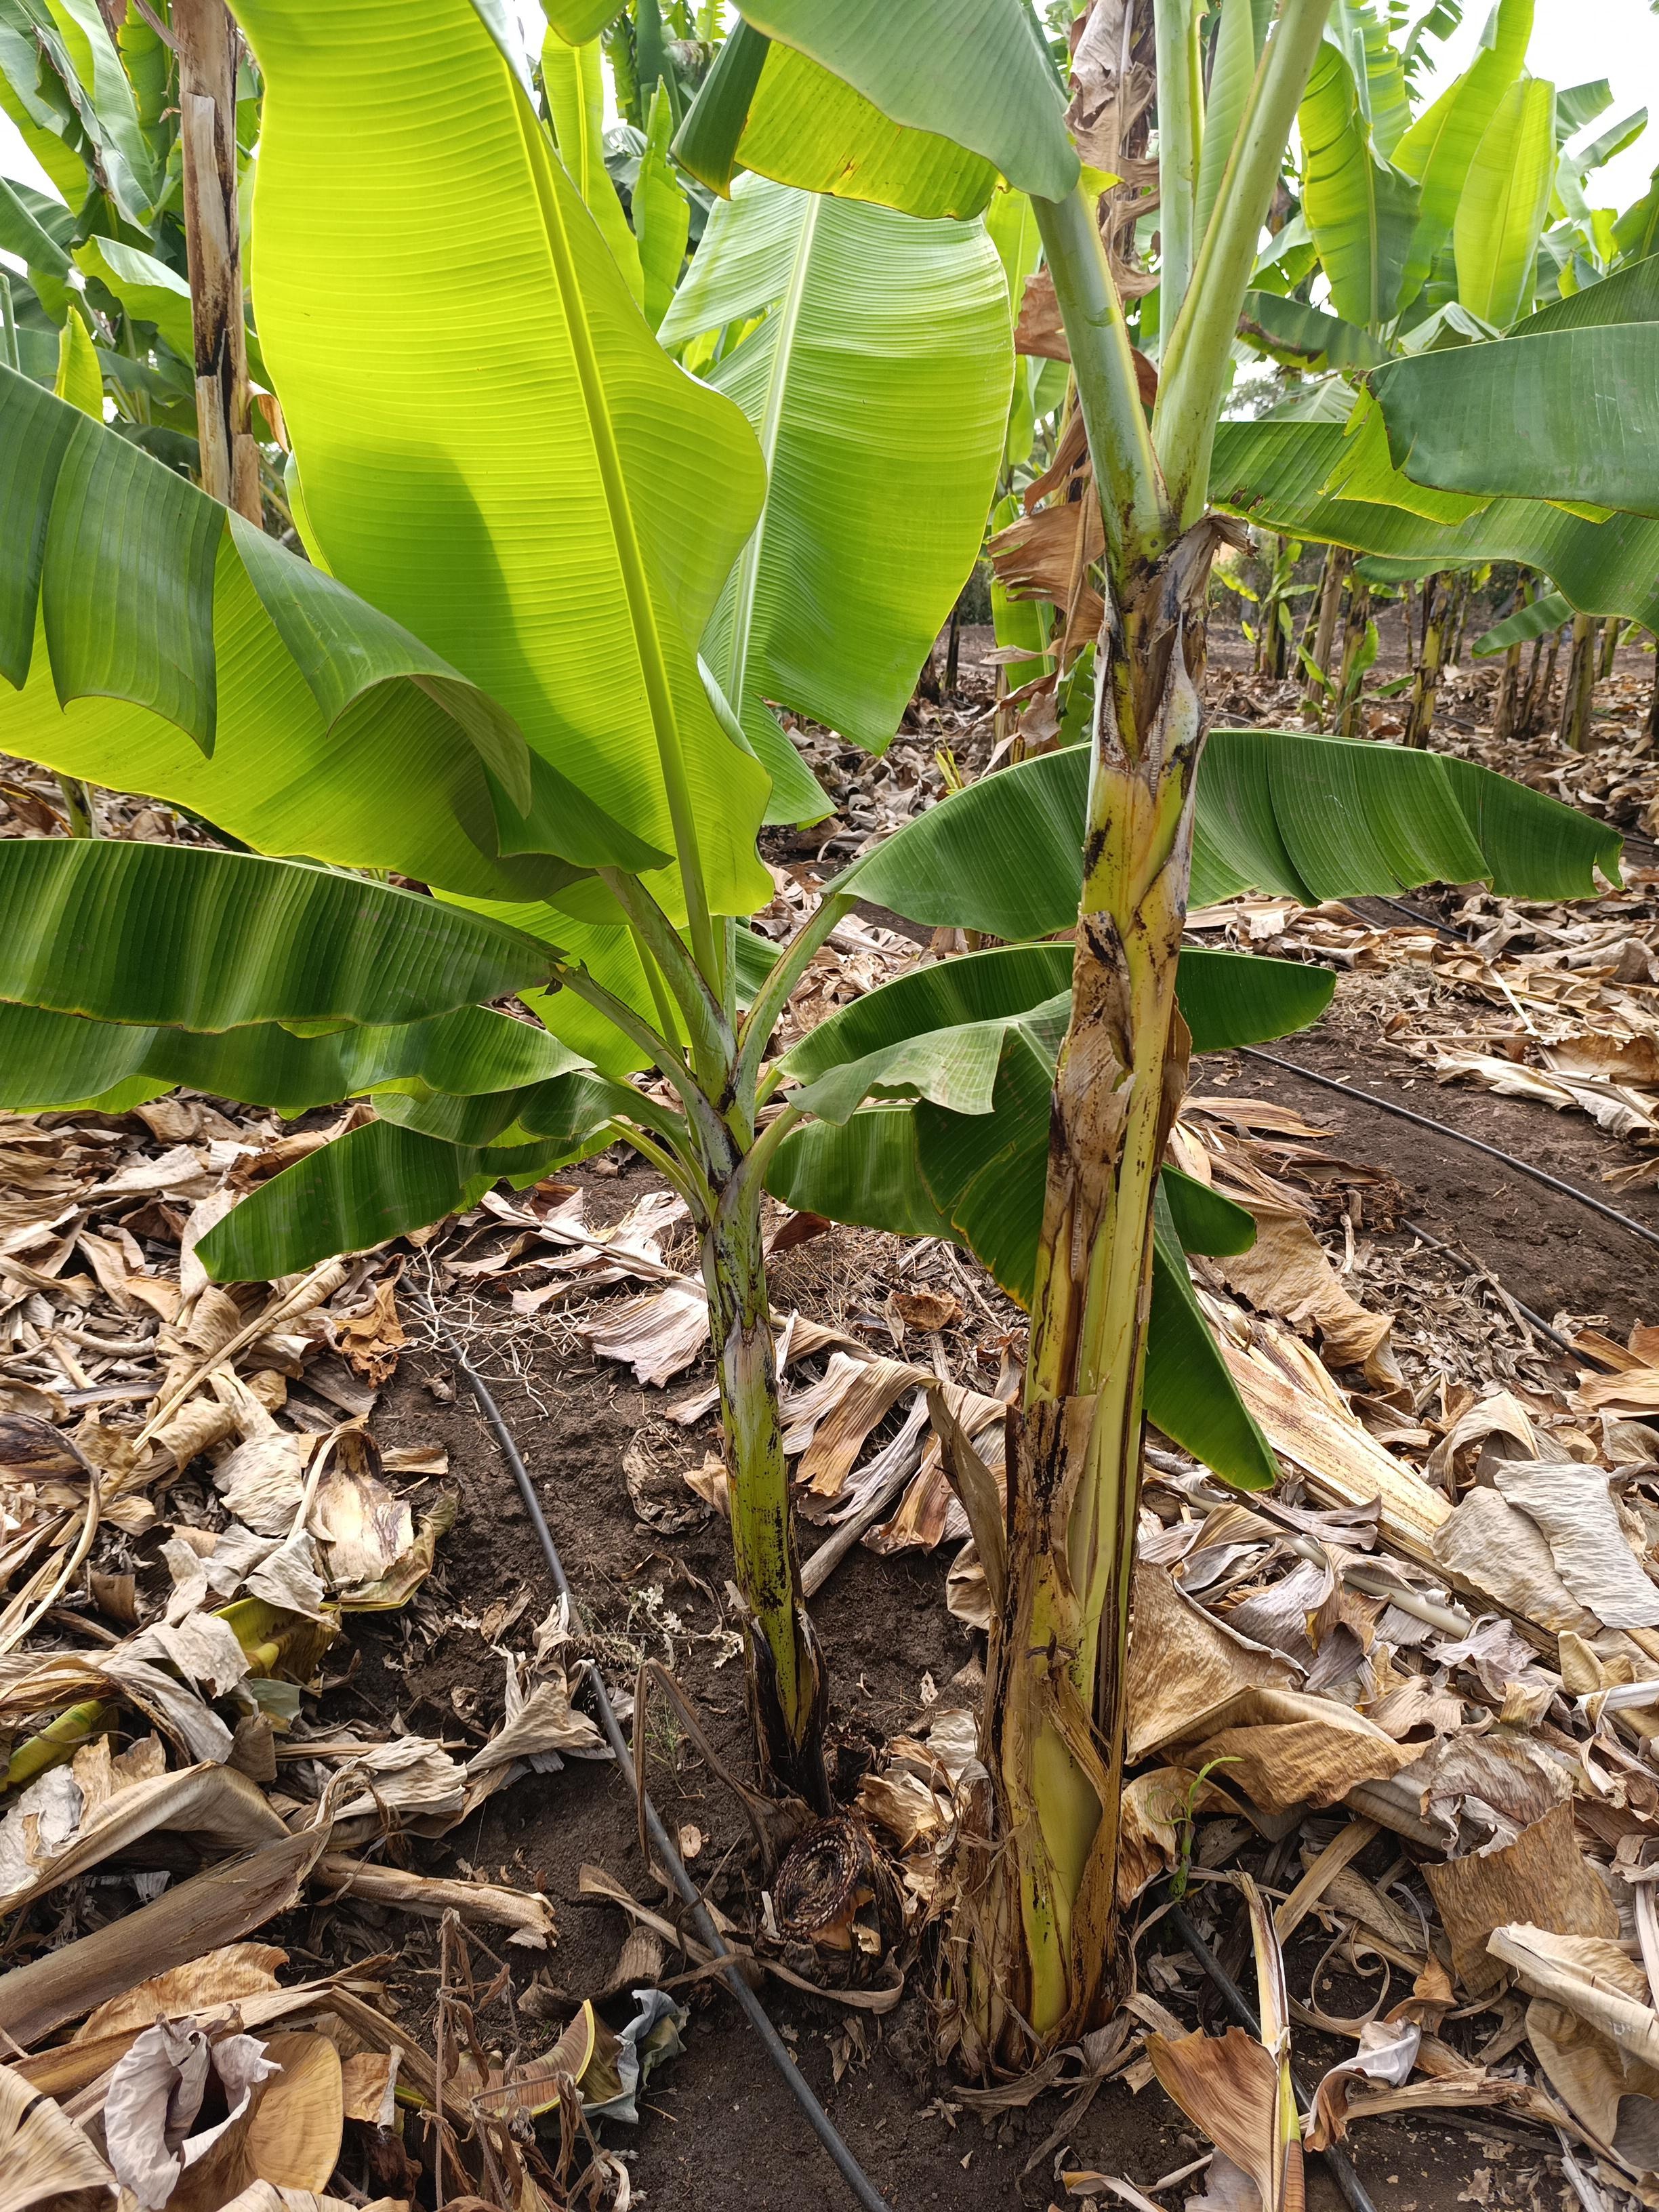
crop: banana
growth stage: vegetative
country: Tanzania
